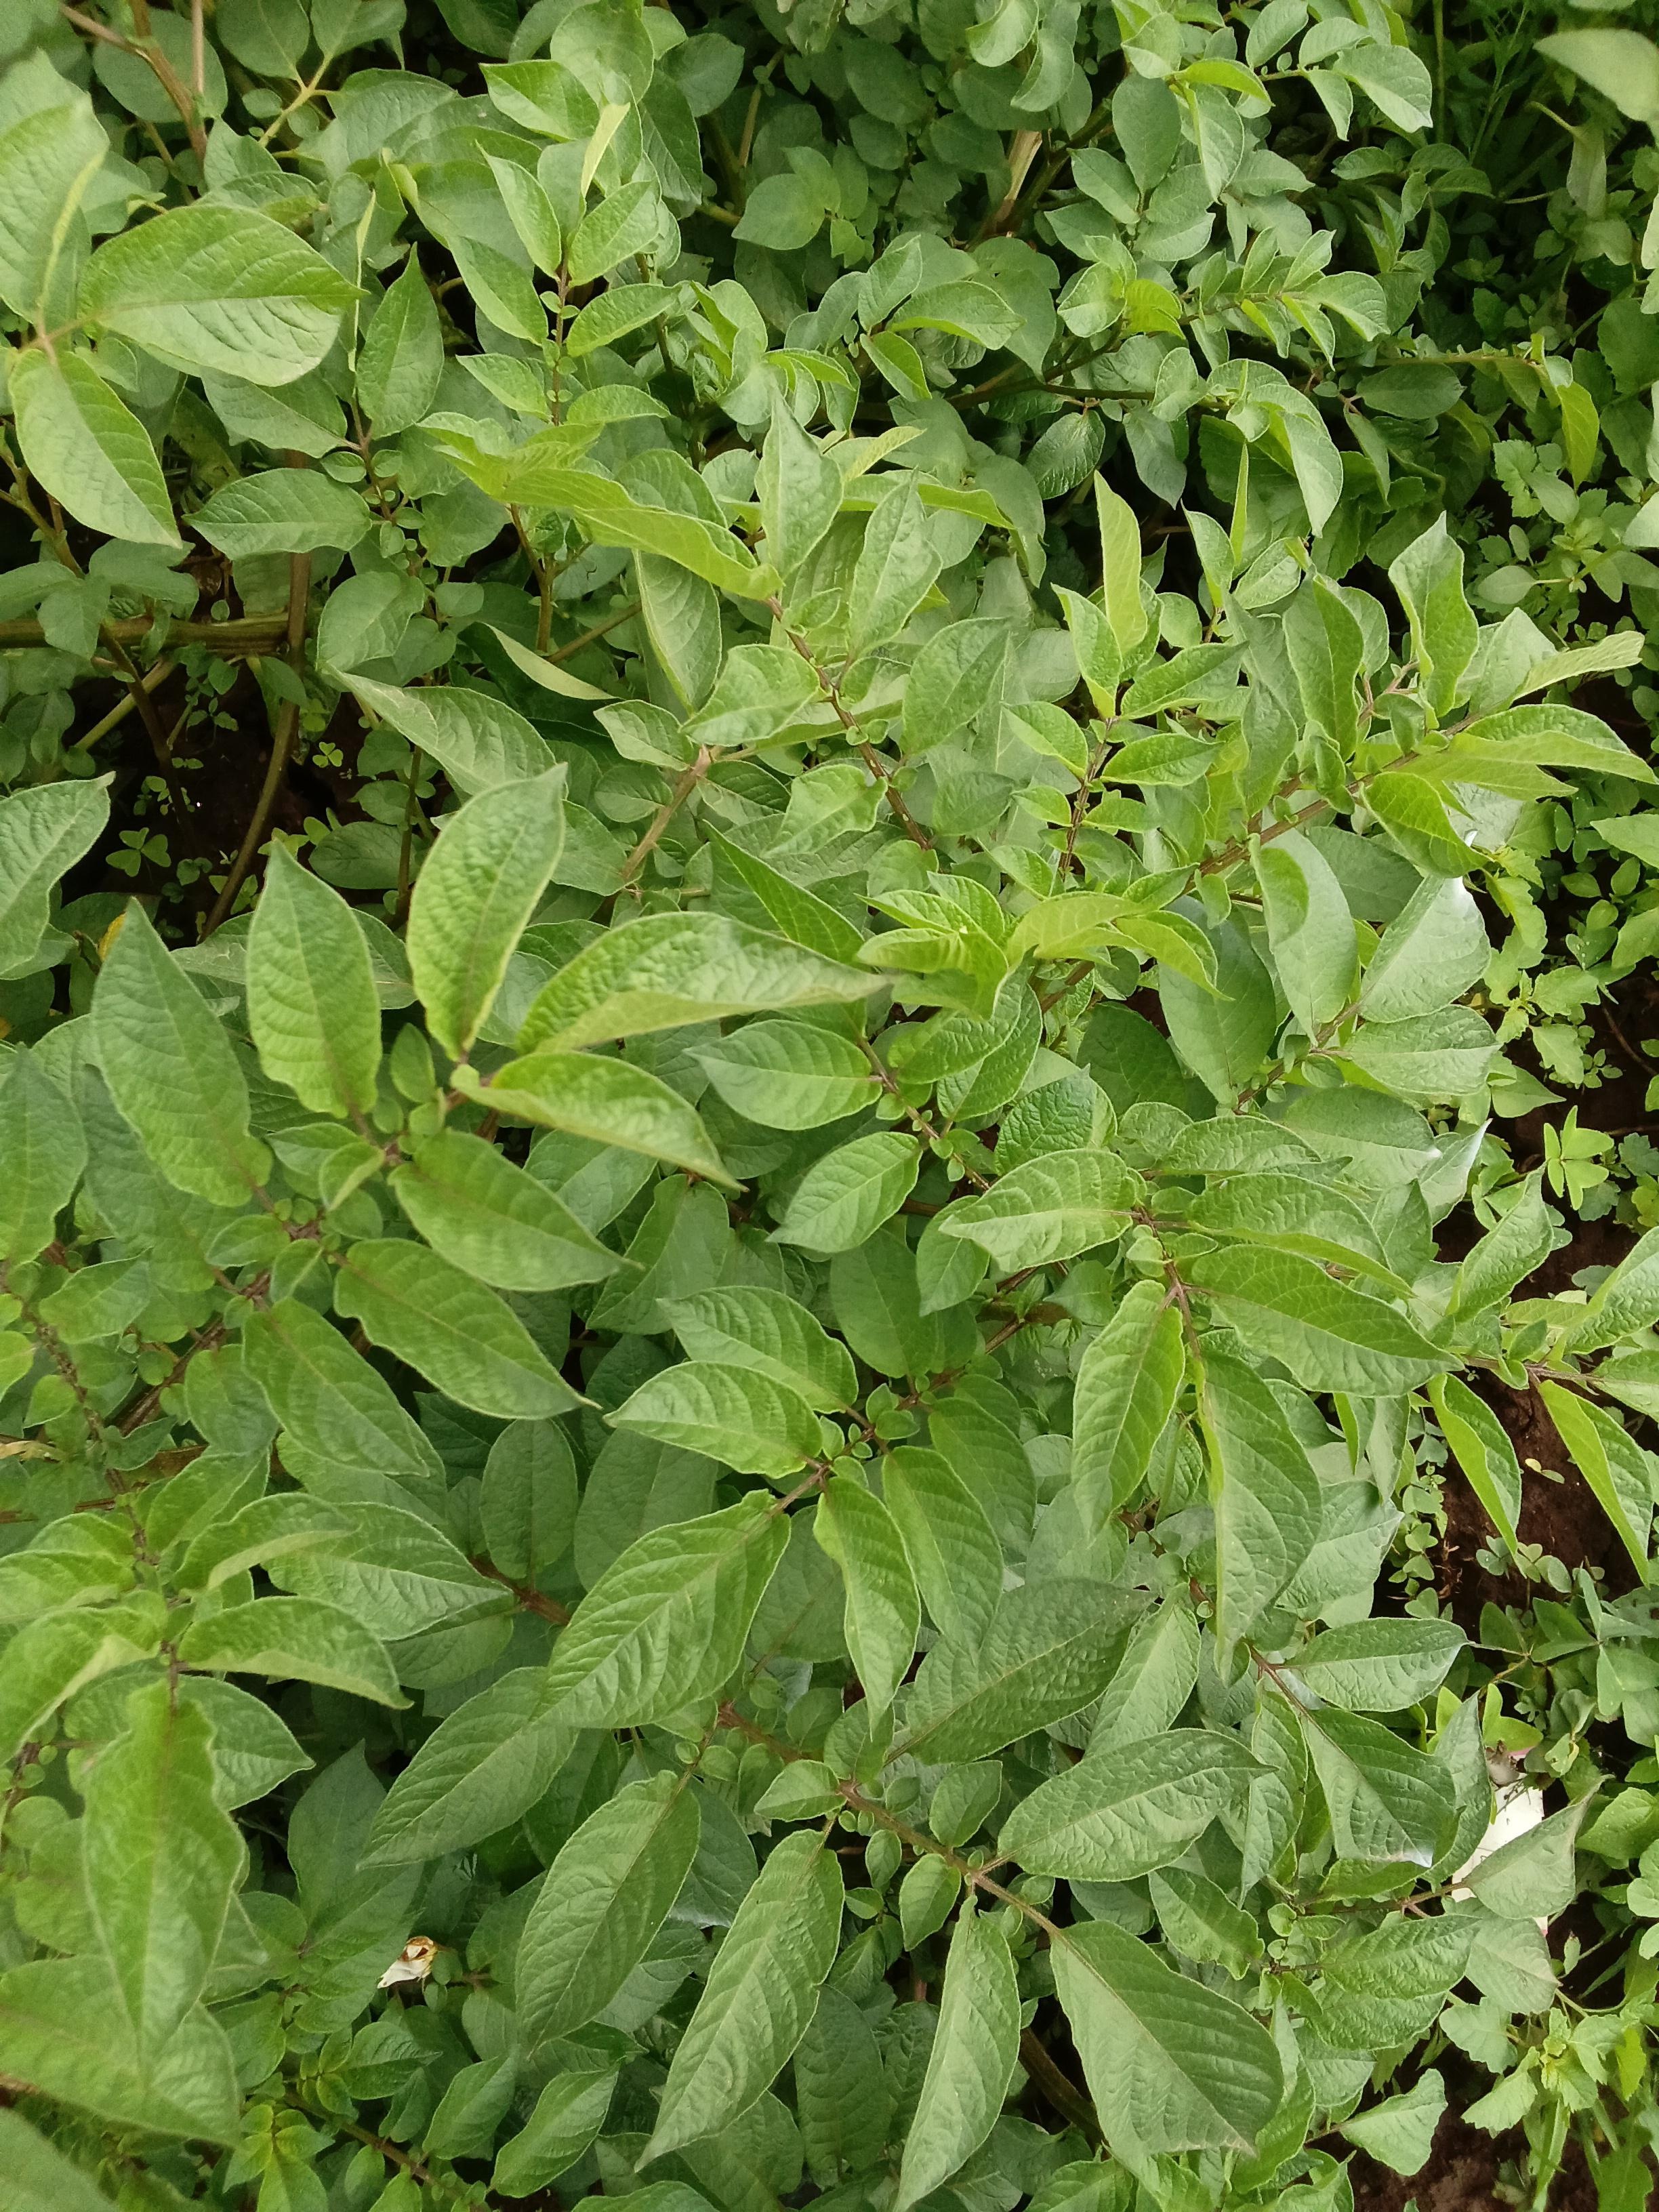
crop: potato
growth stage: vegetative
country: Kenya
